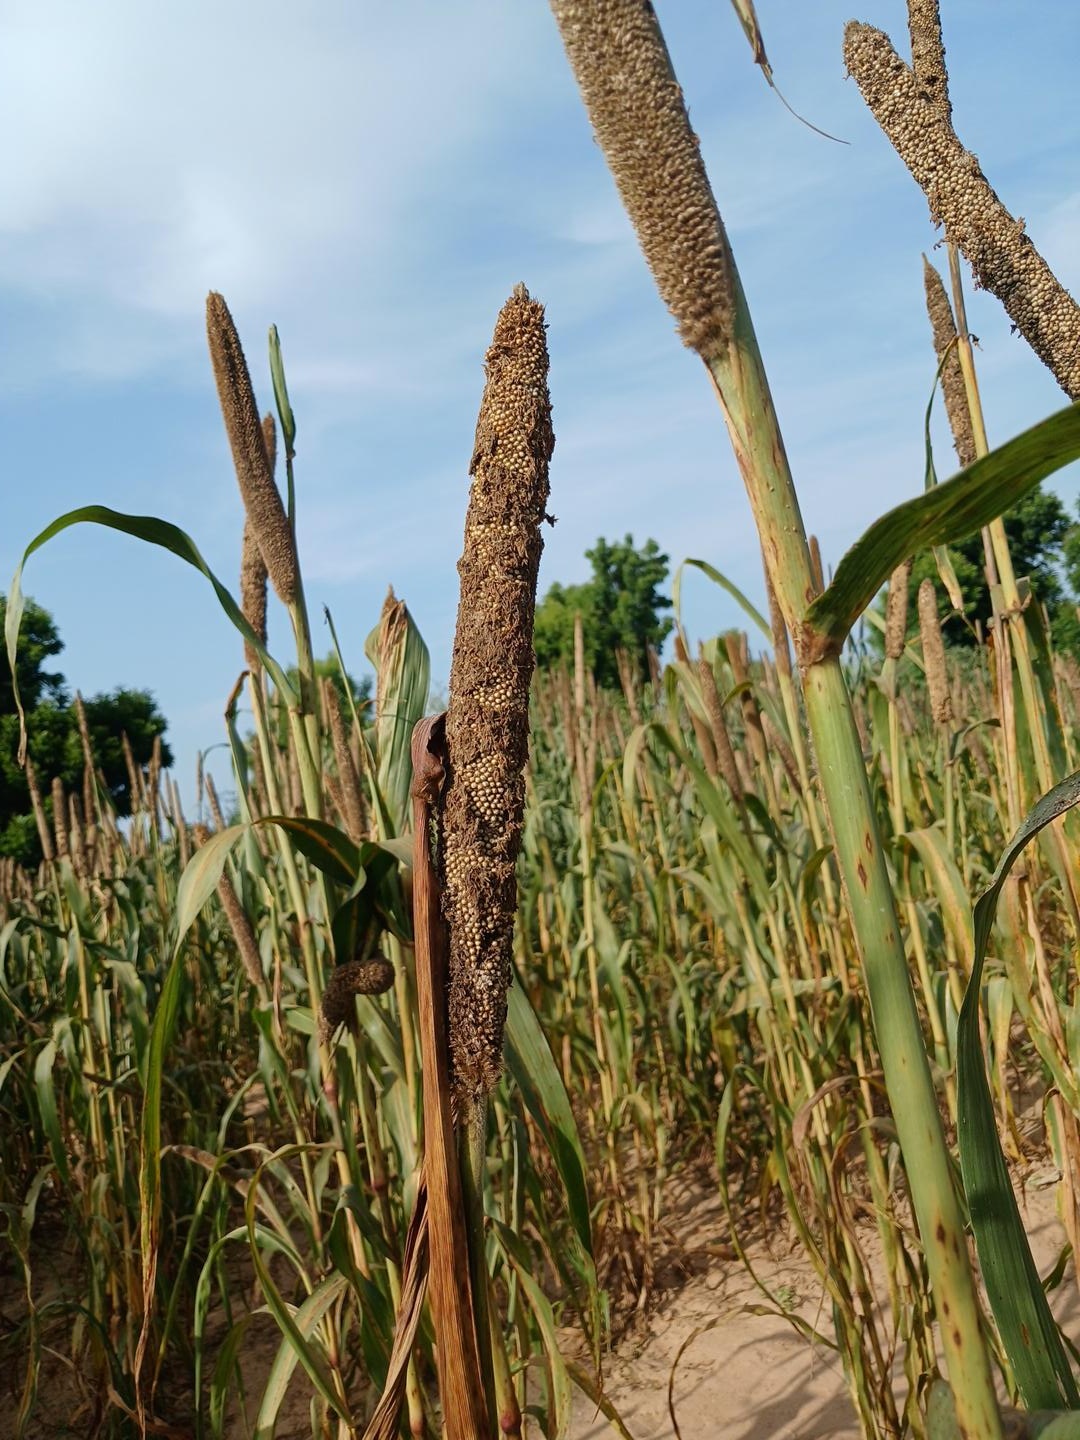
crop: pearl millet
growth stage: maturity
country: Senegal
